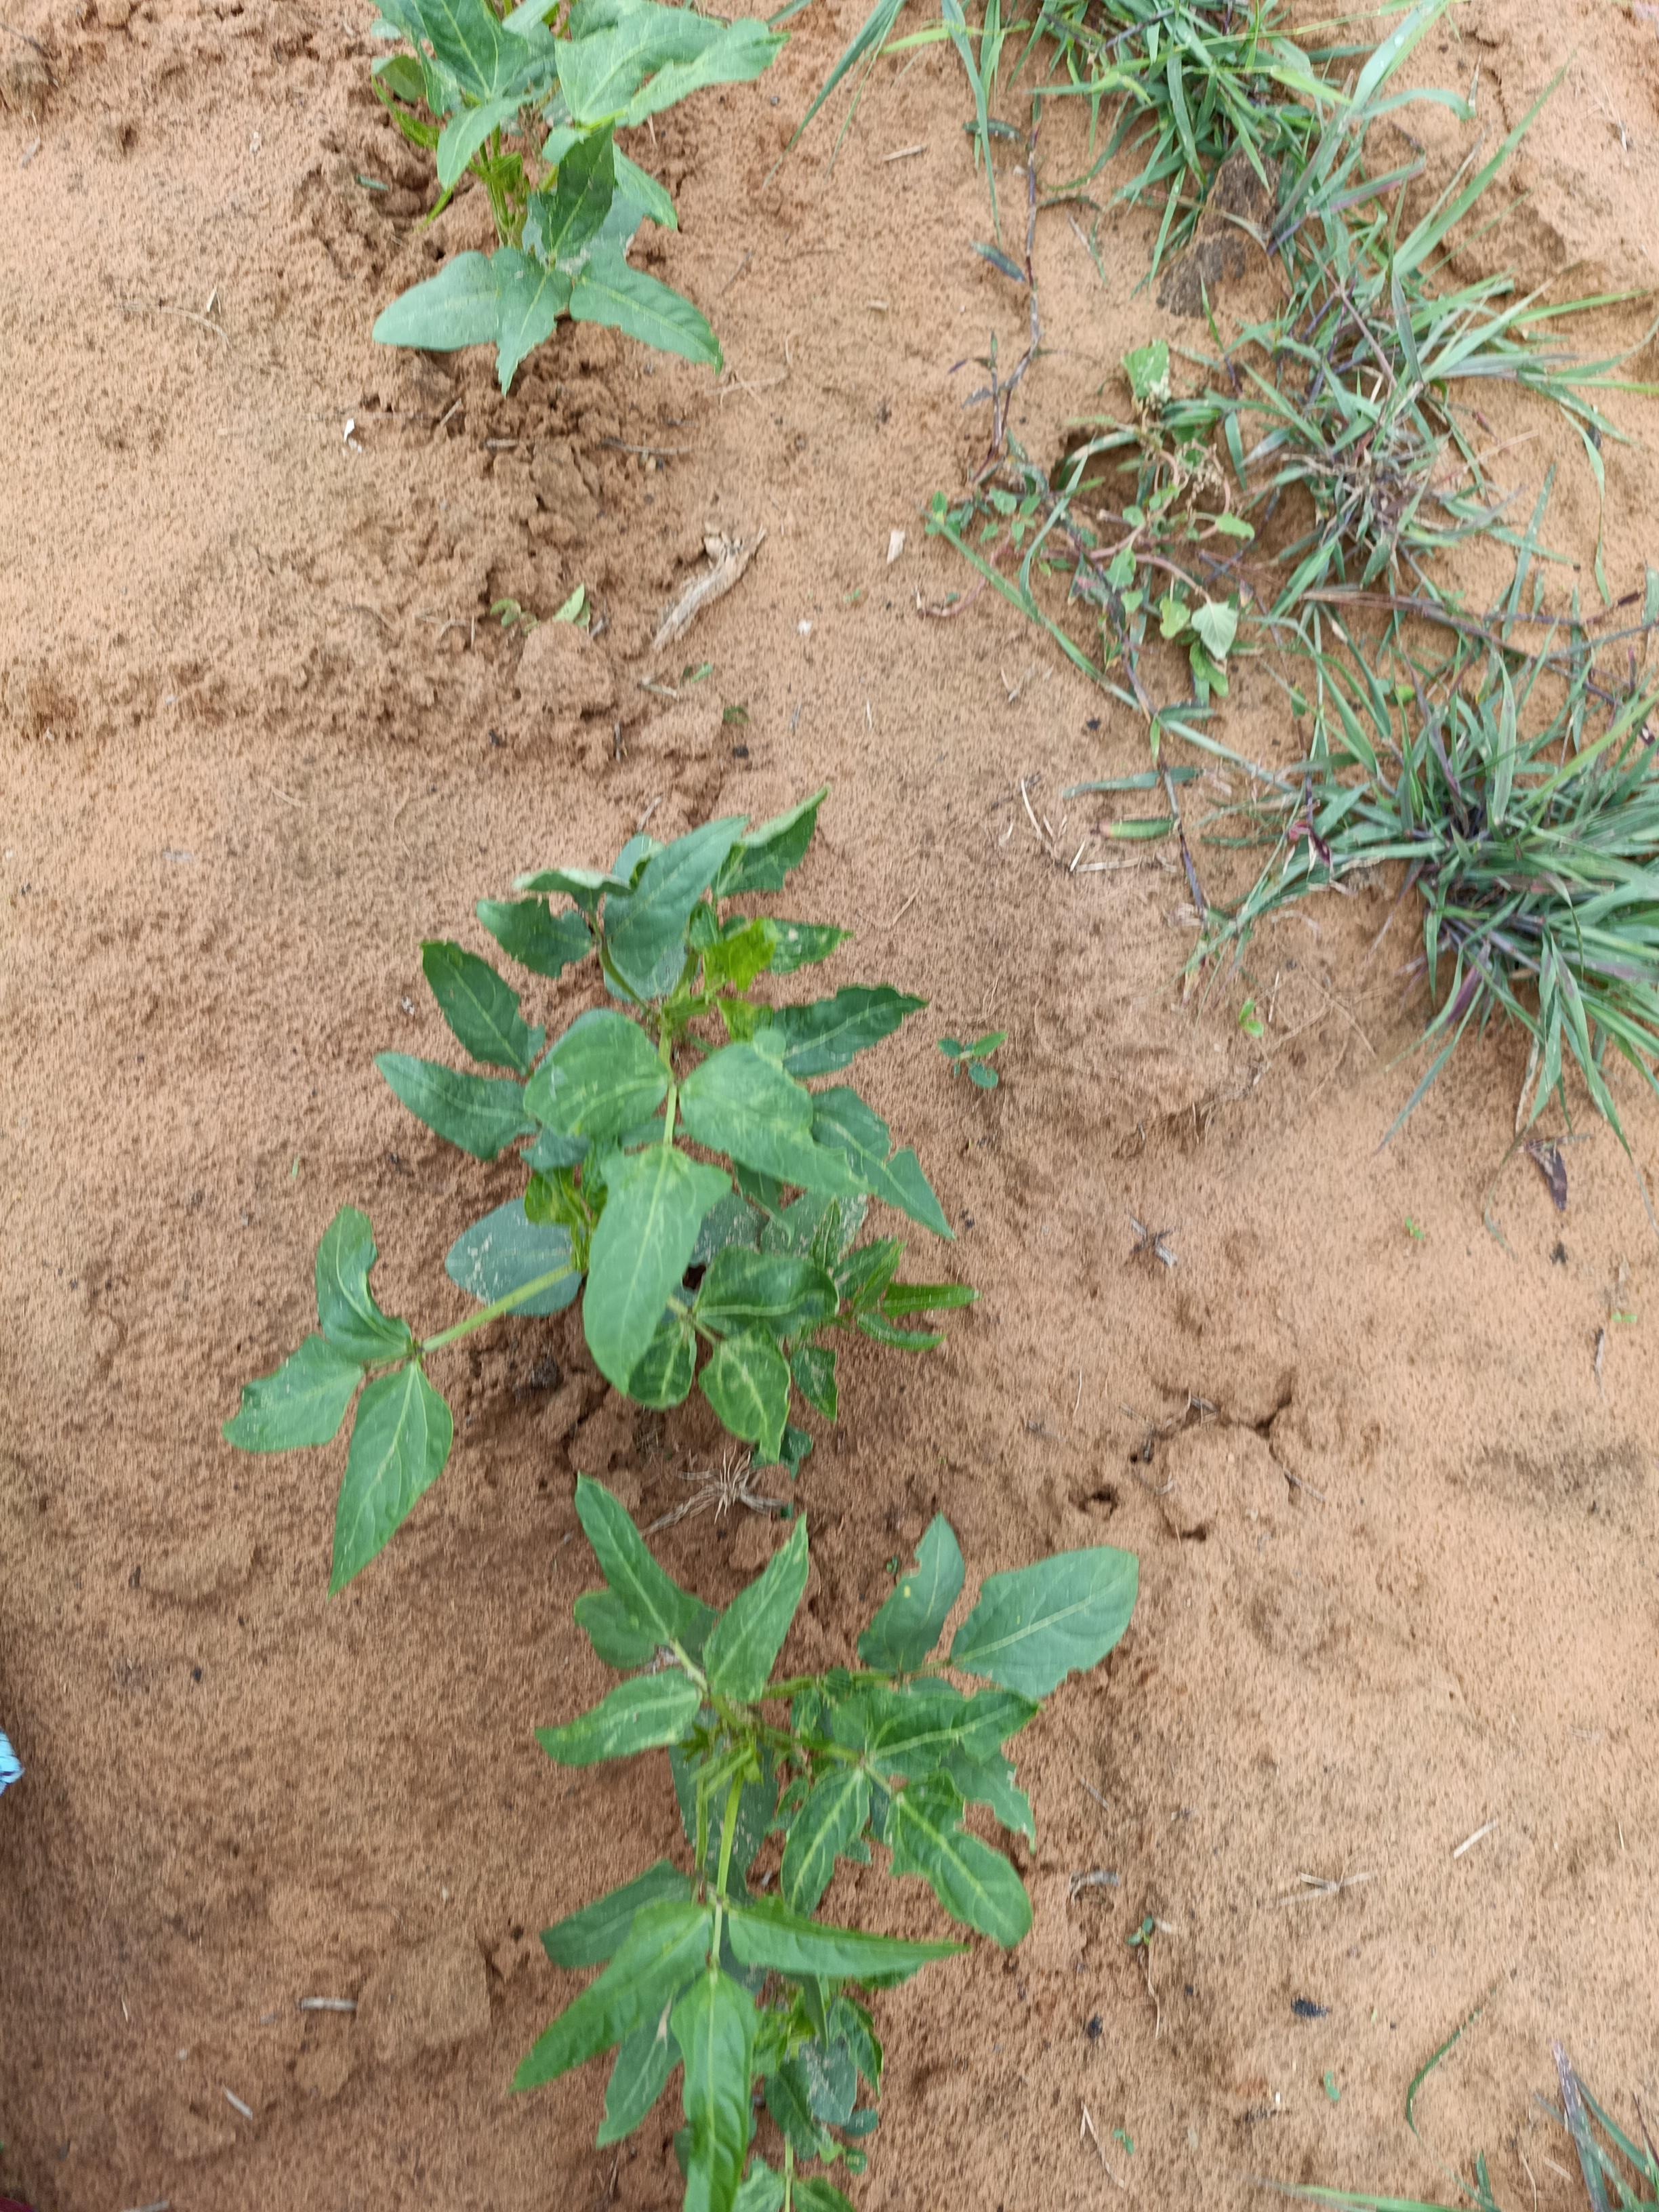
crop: cowpea
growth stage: emergence
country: Nigeria
